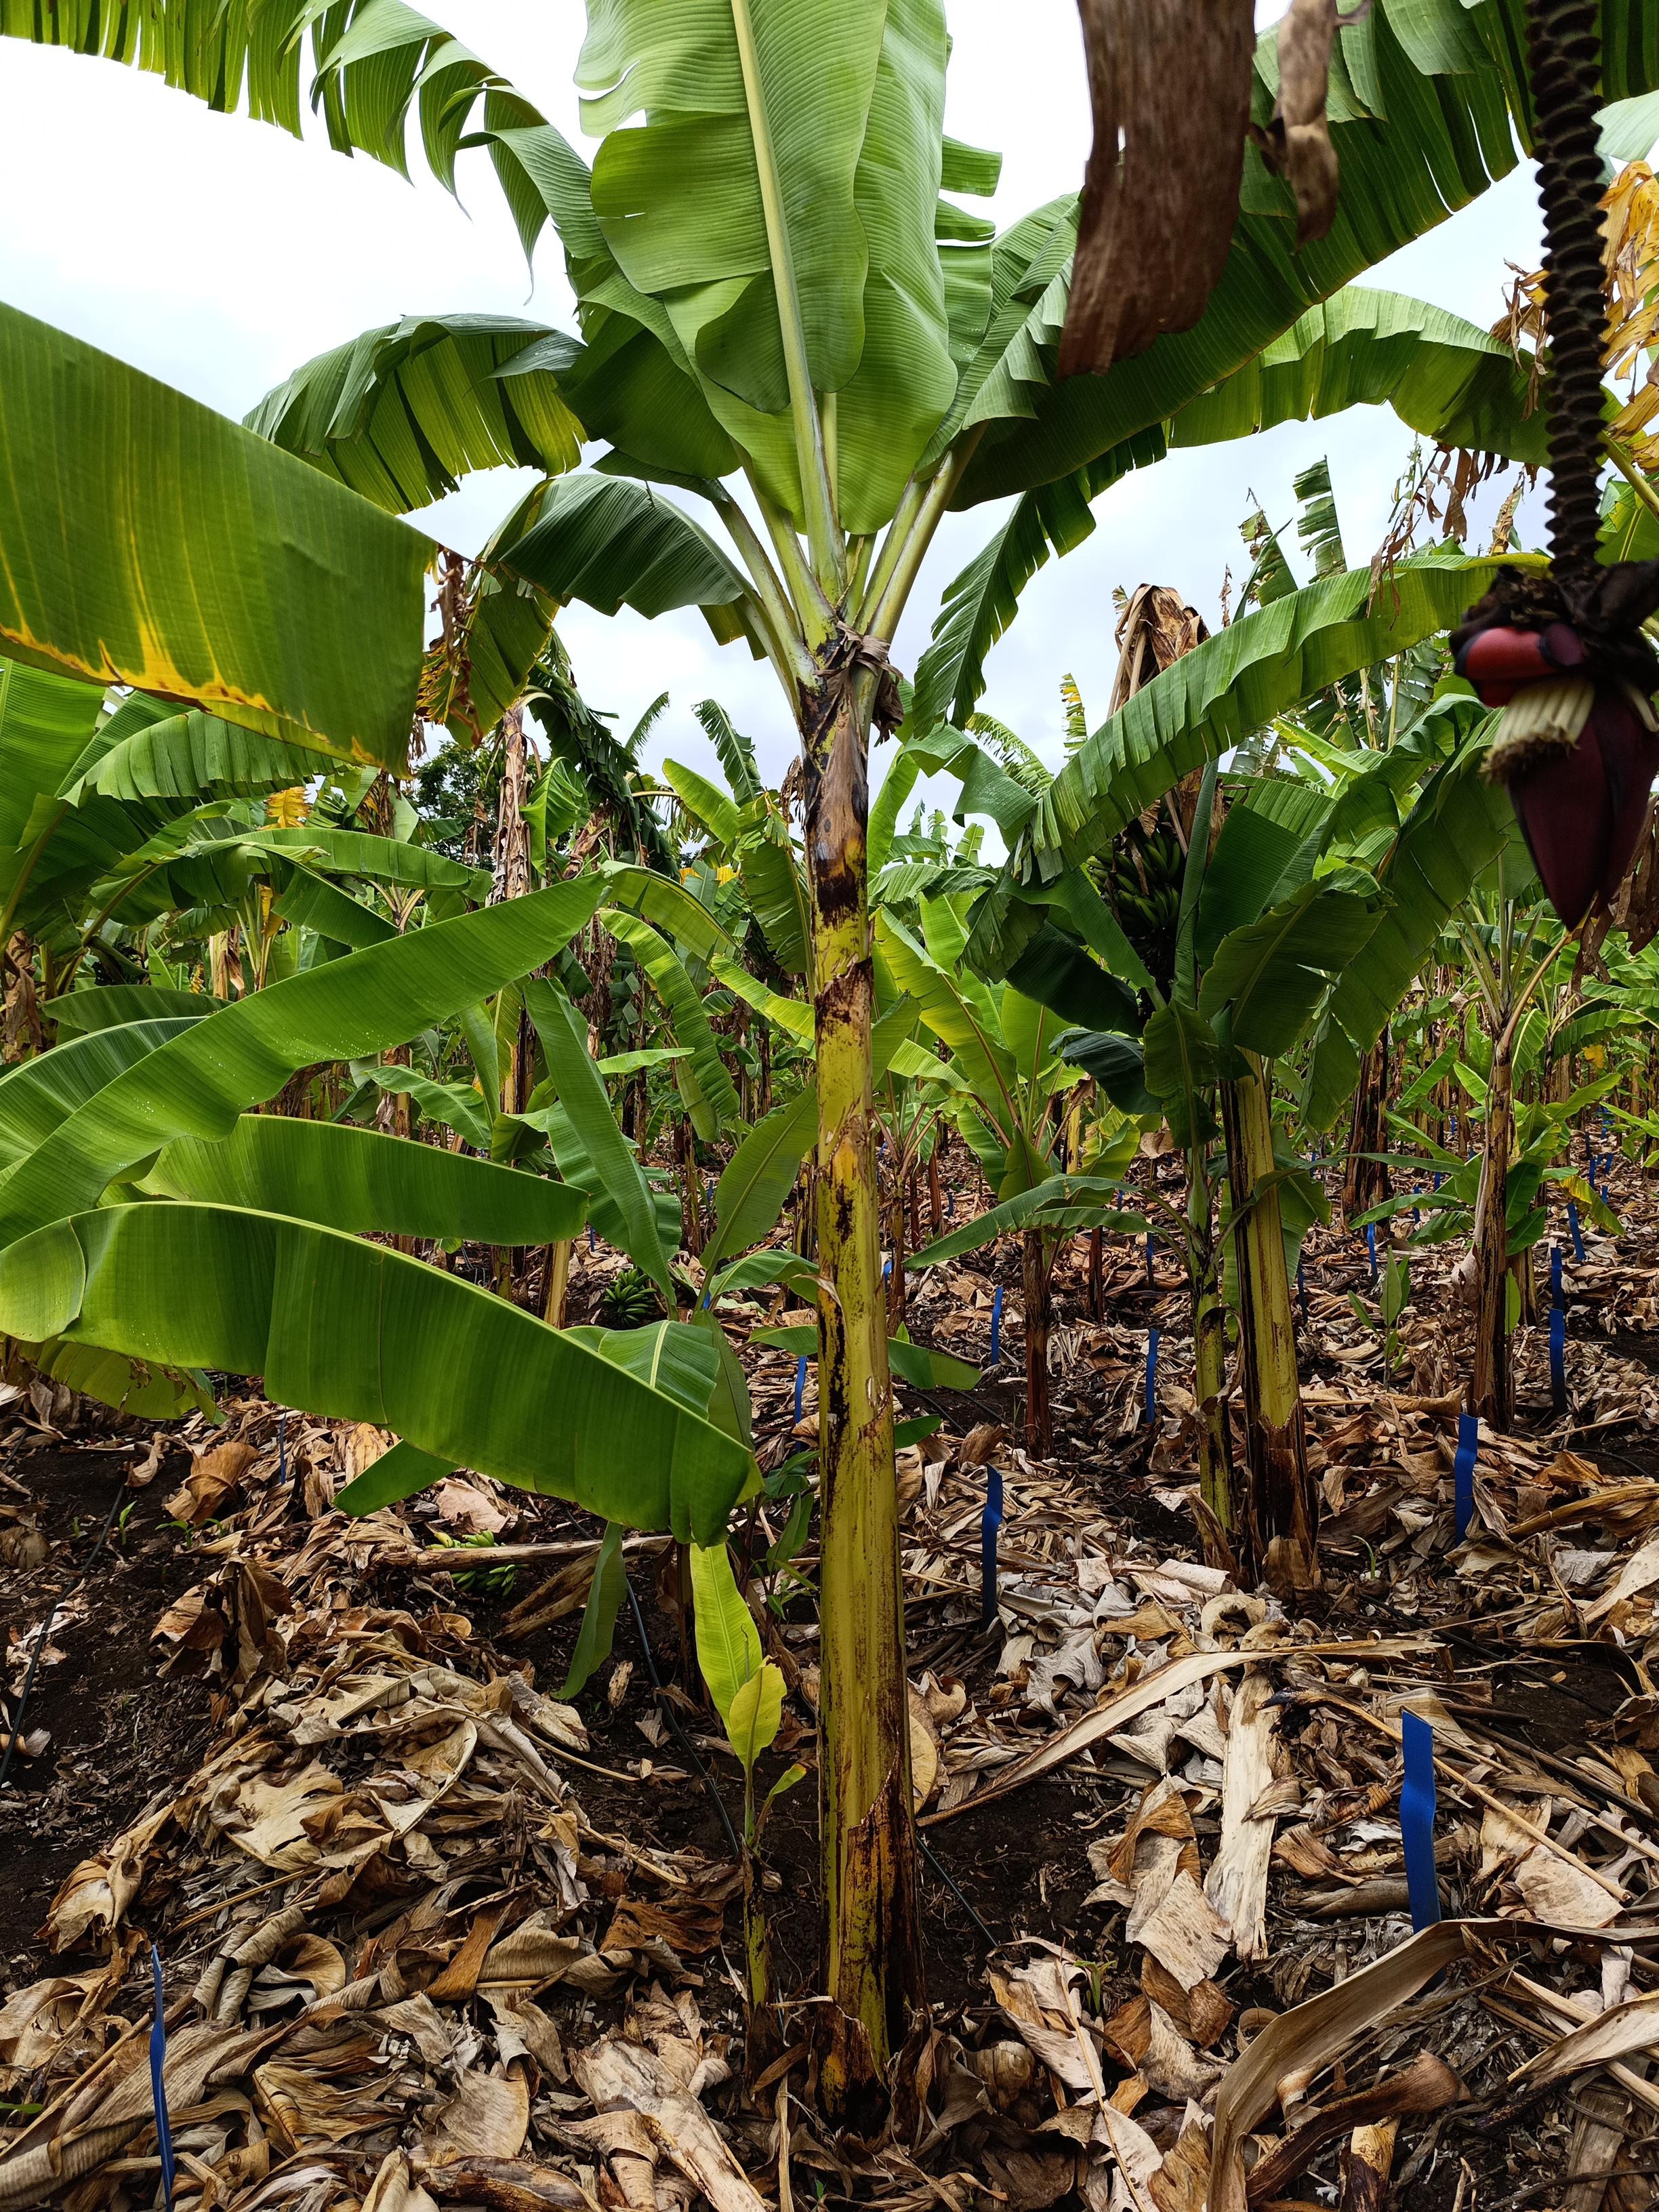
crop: banana
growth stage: vegetative
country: Tanzania
